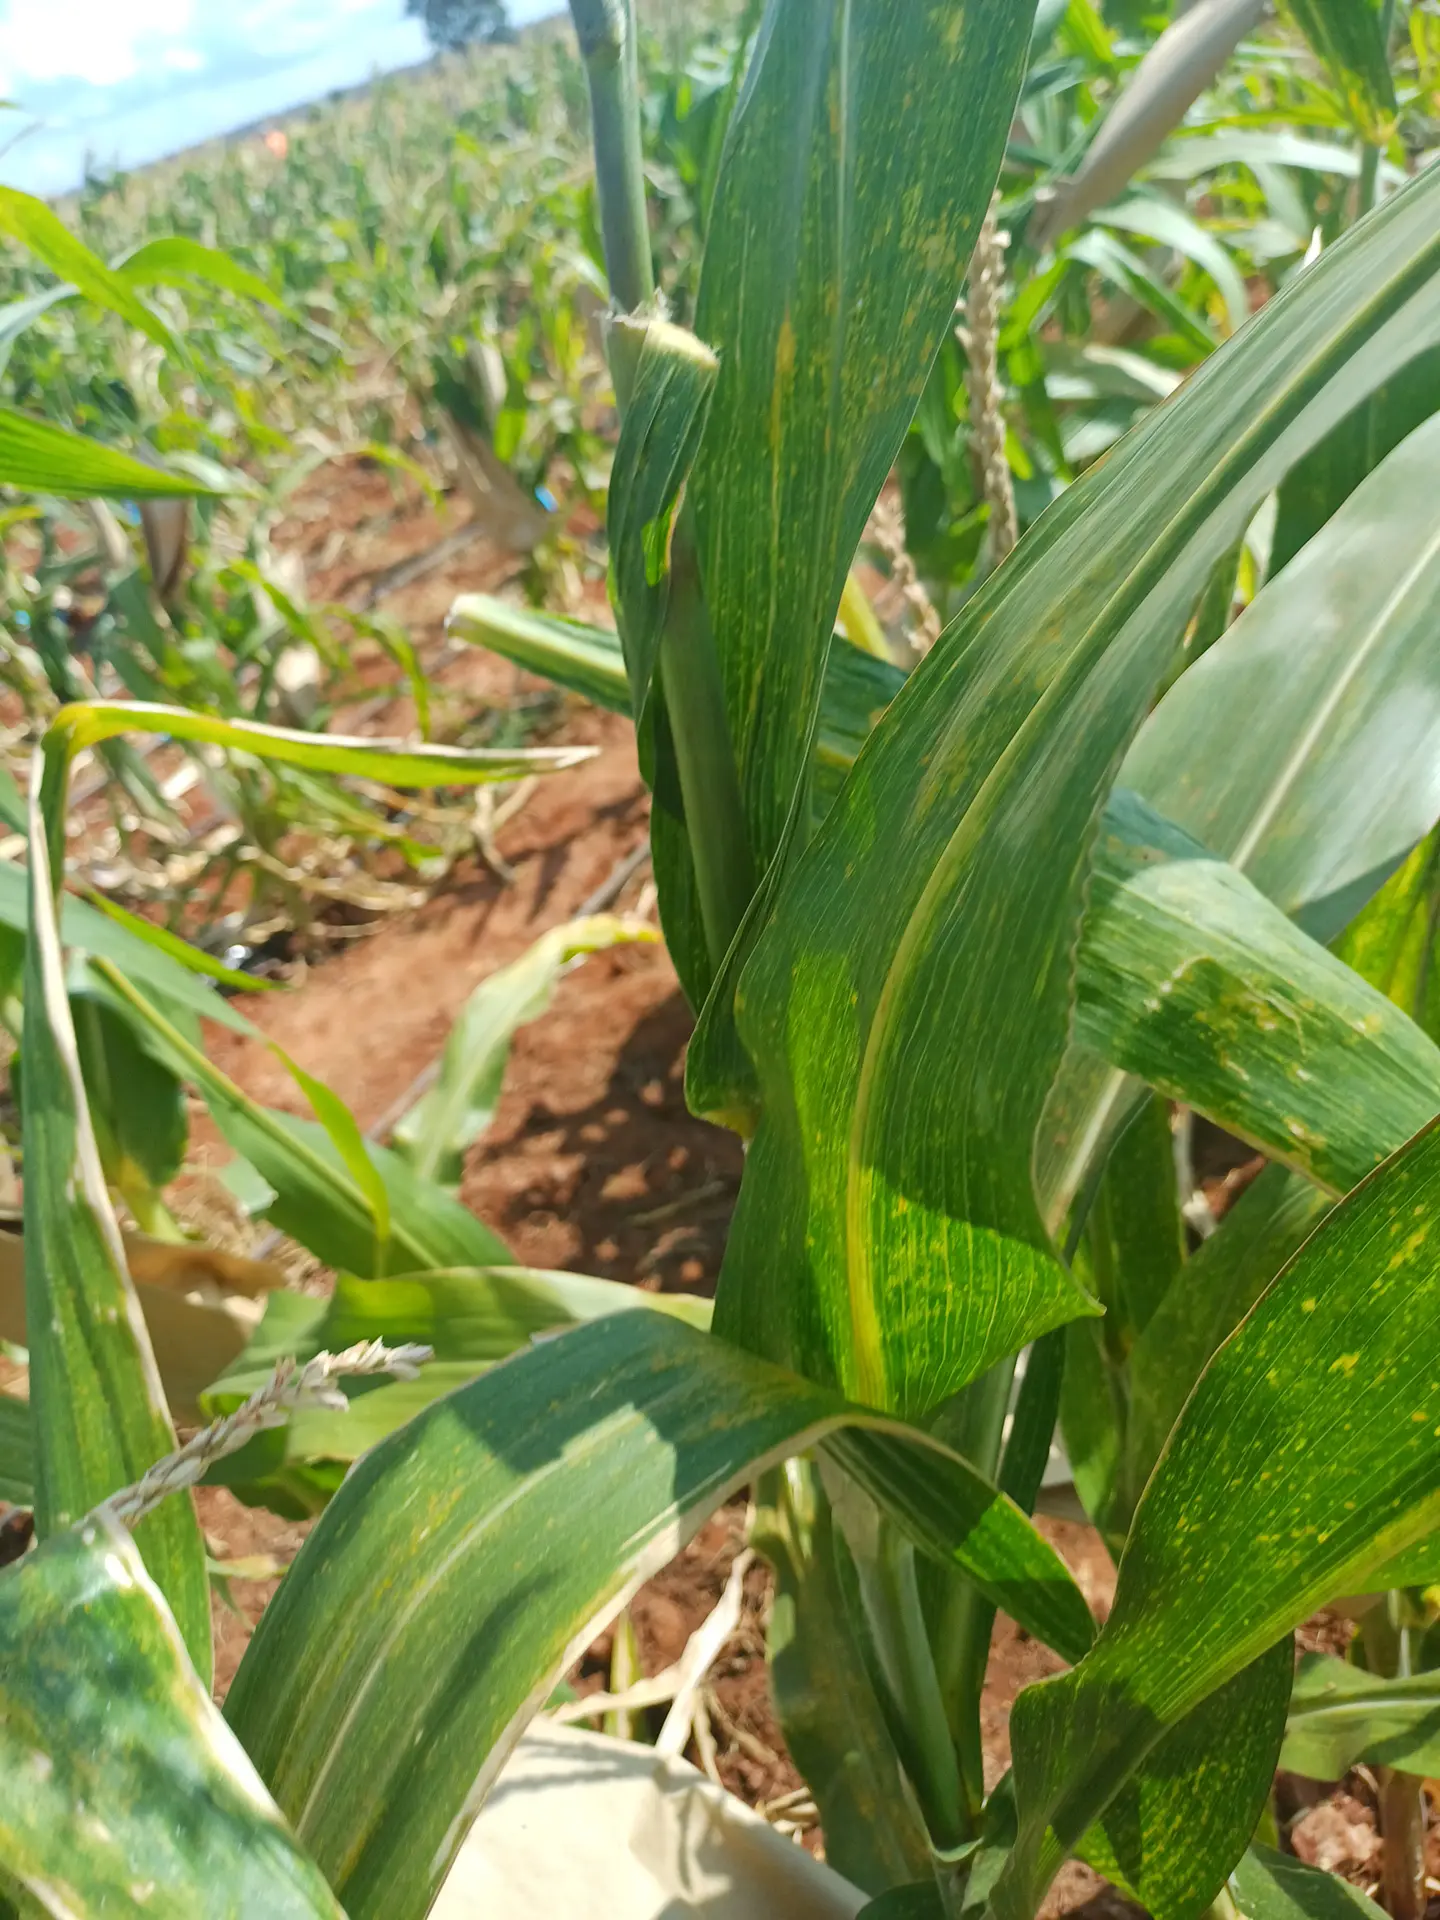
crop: maize
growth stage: flowering
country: Kenya
